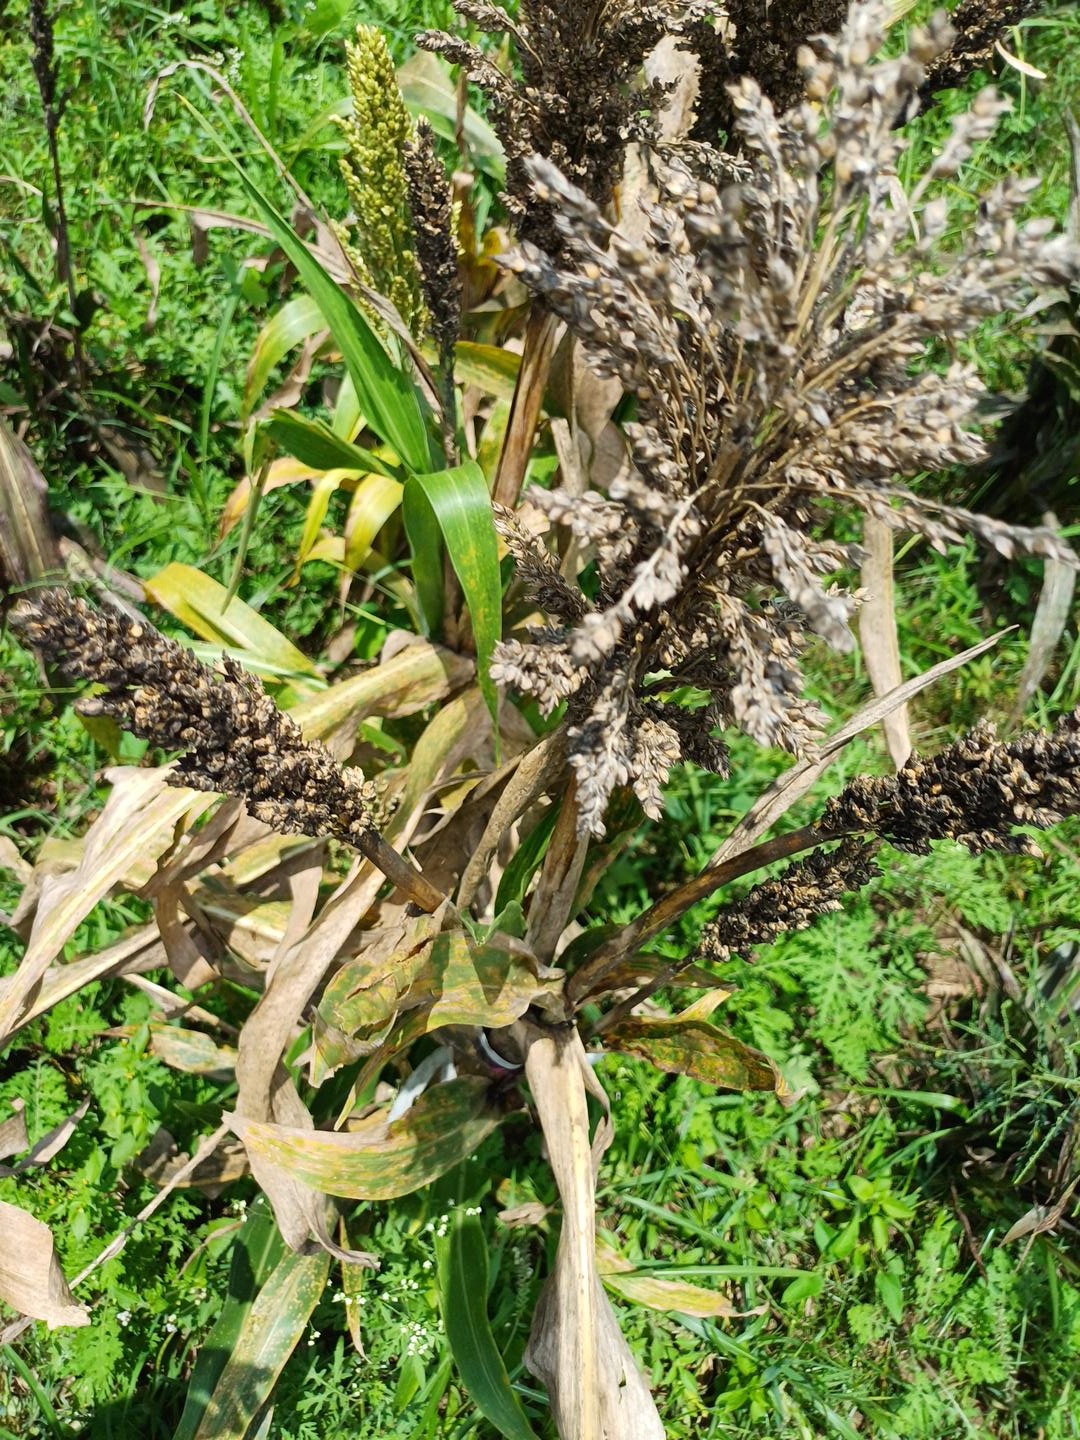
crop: sorghum
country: Kenya
